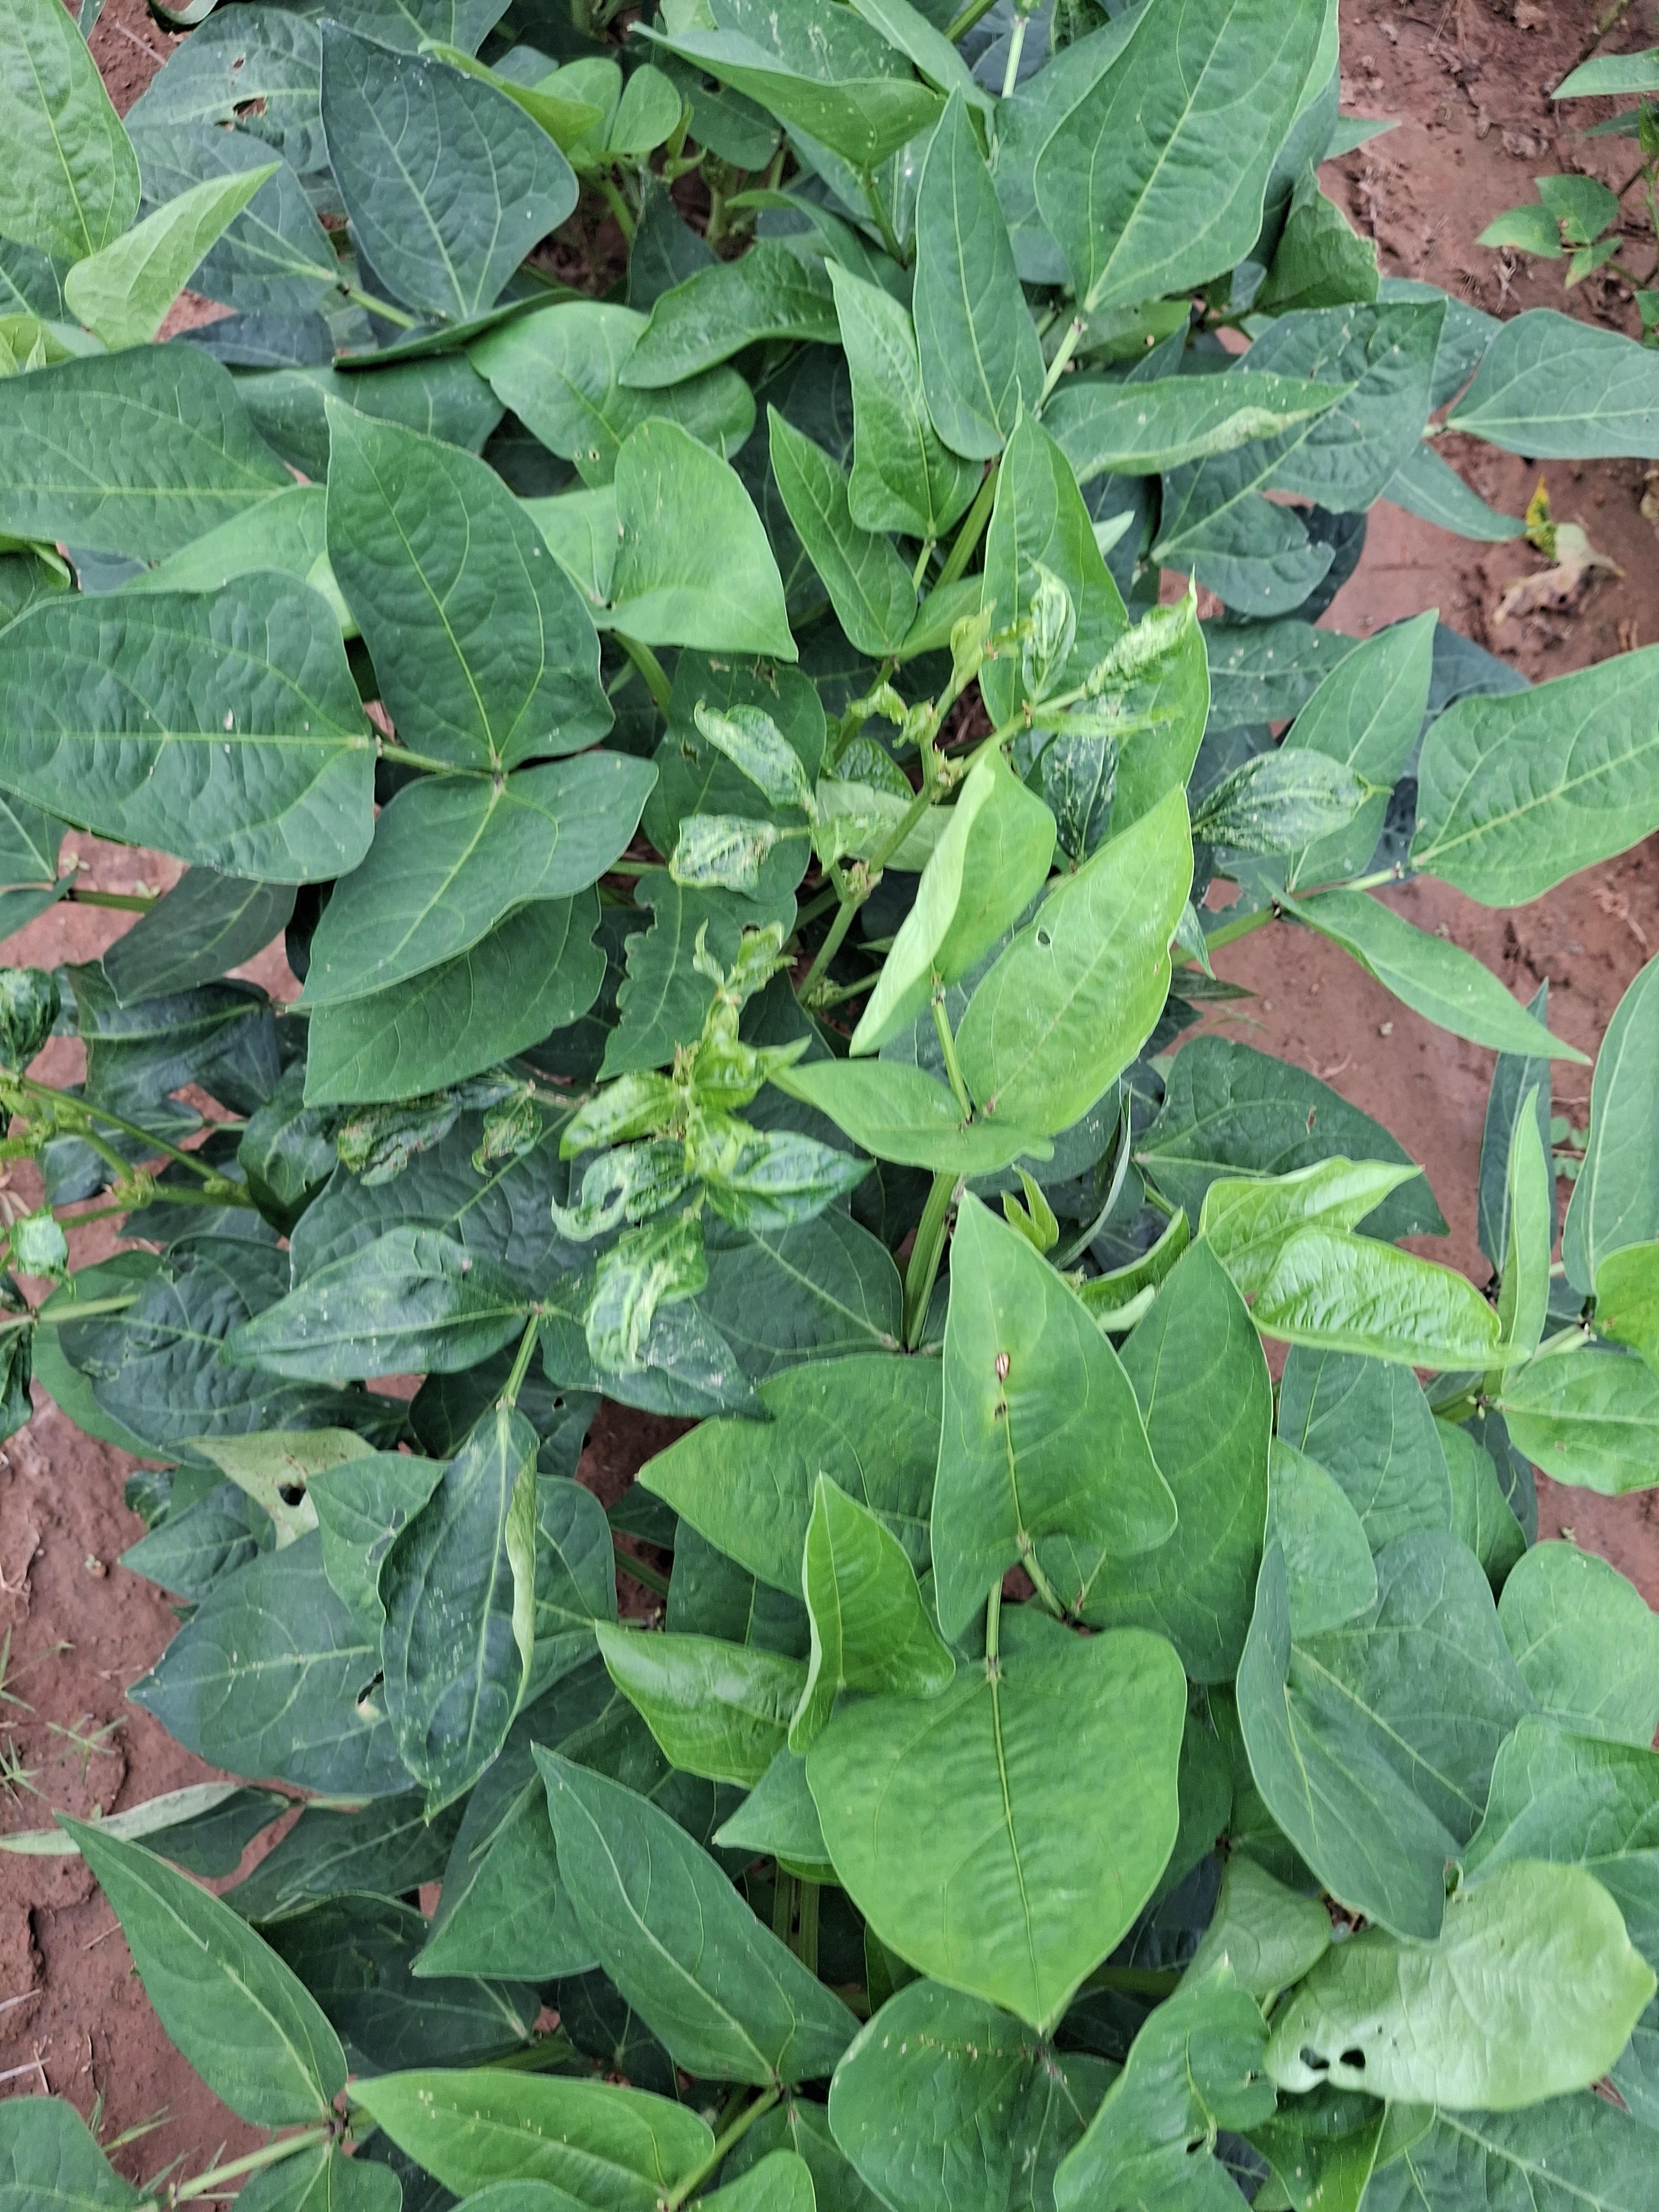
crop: cowpea
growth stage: flowering
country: Nigeria
